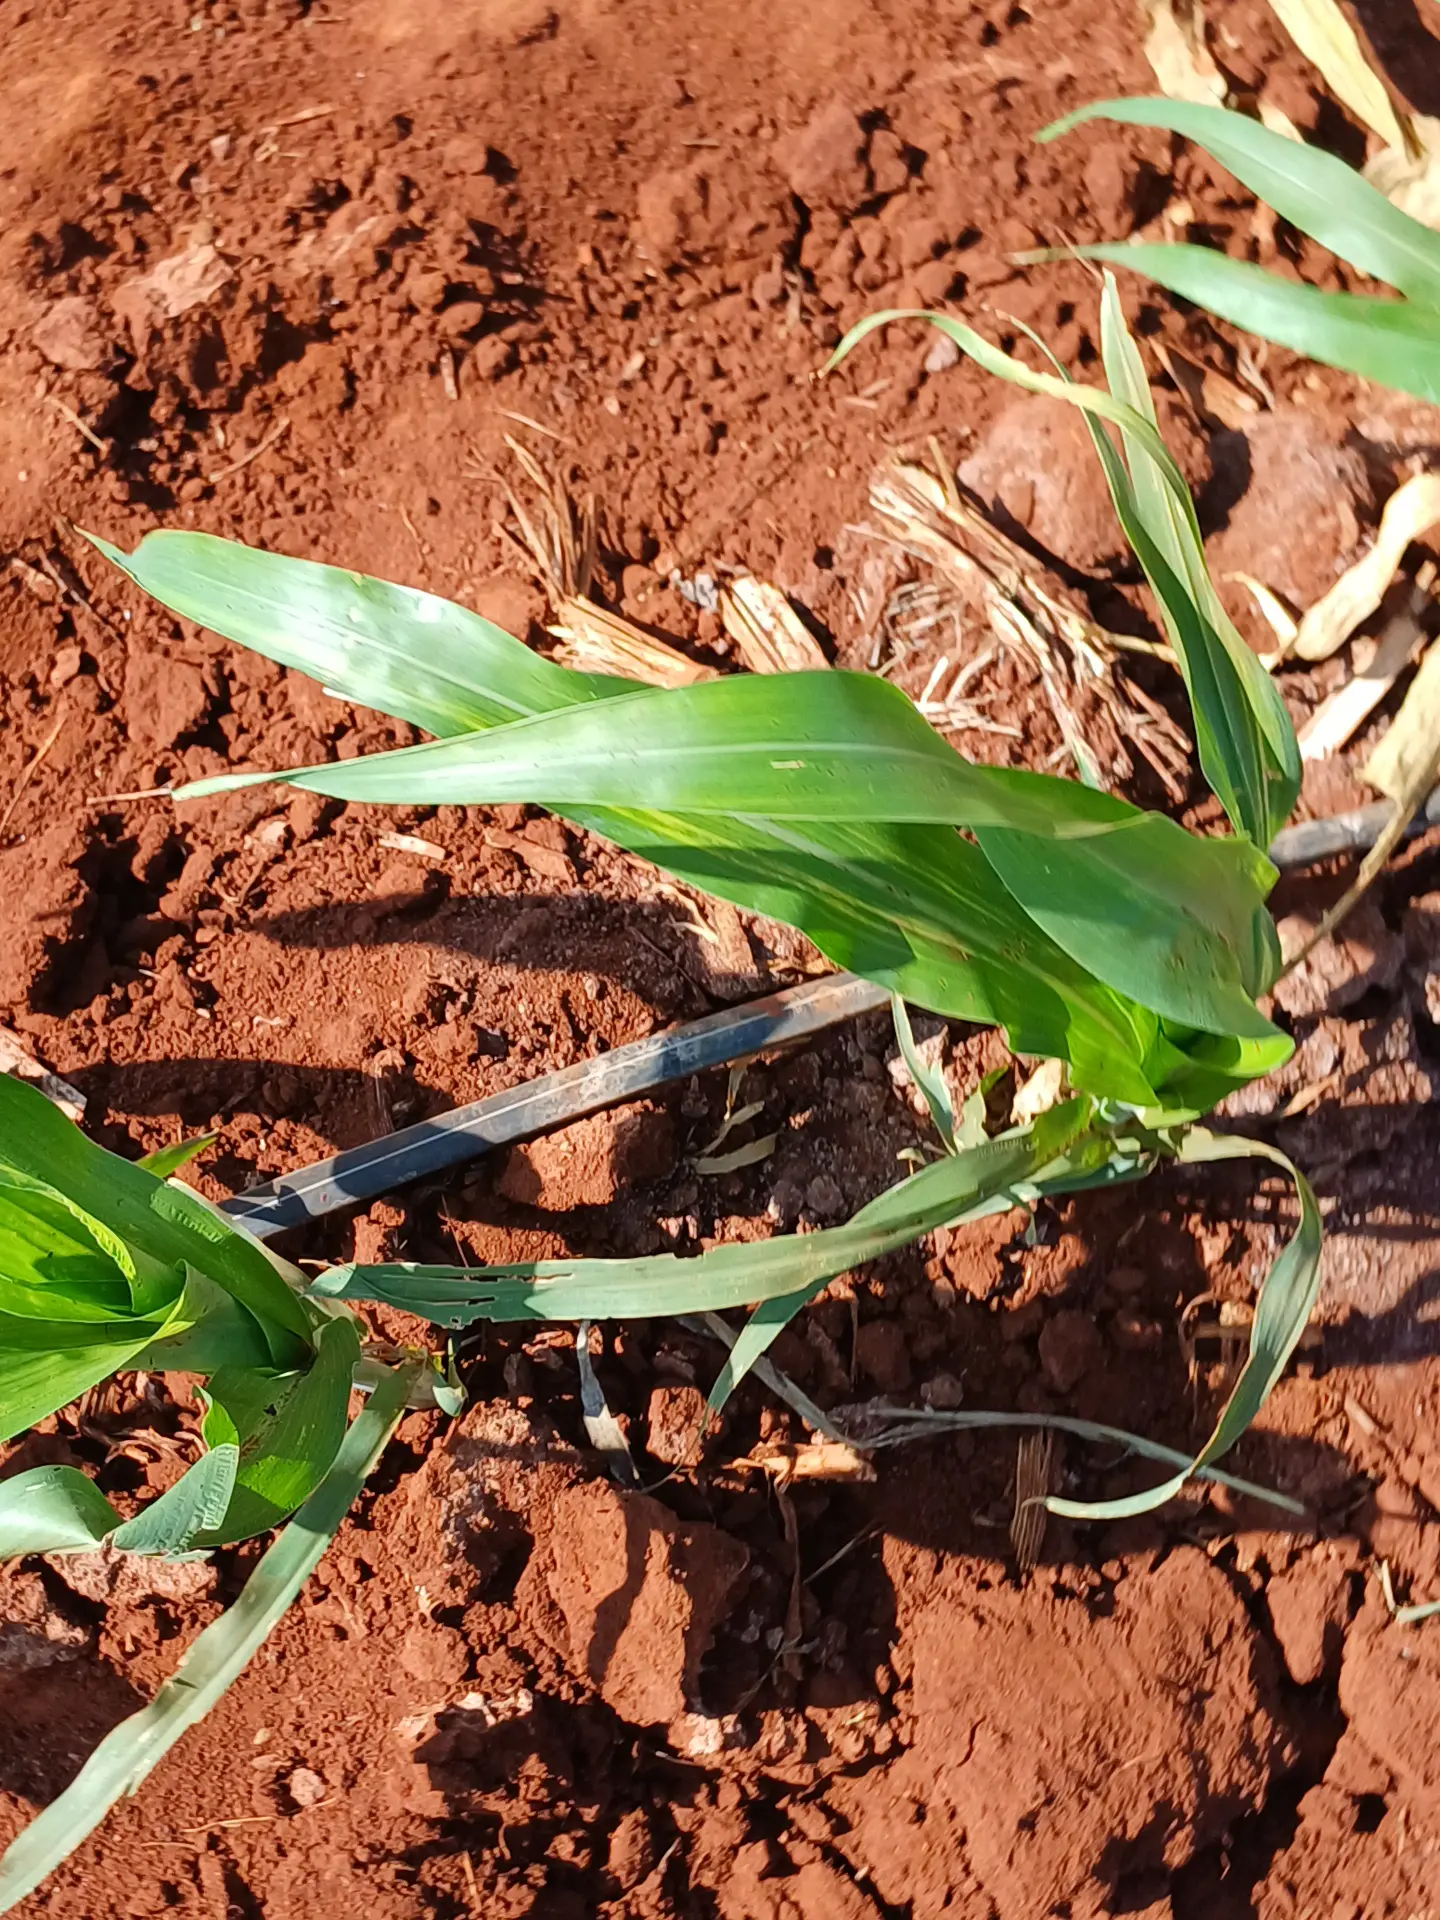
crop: sorghum
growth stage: vegetative
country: Kenya
